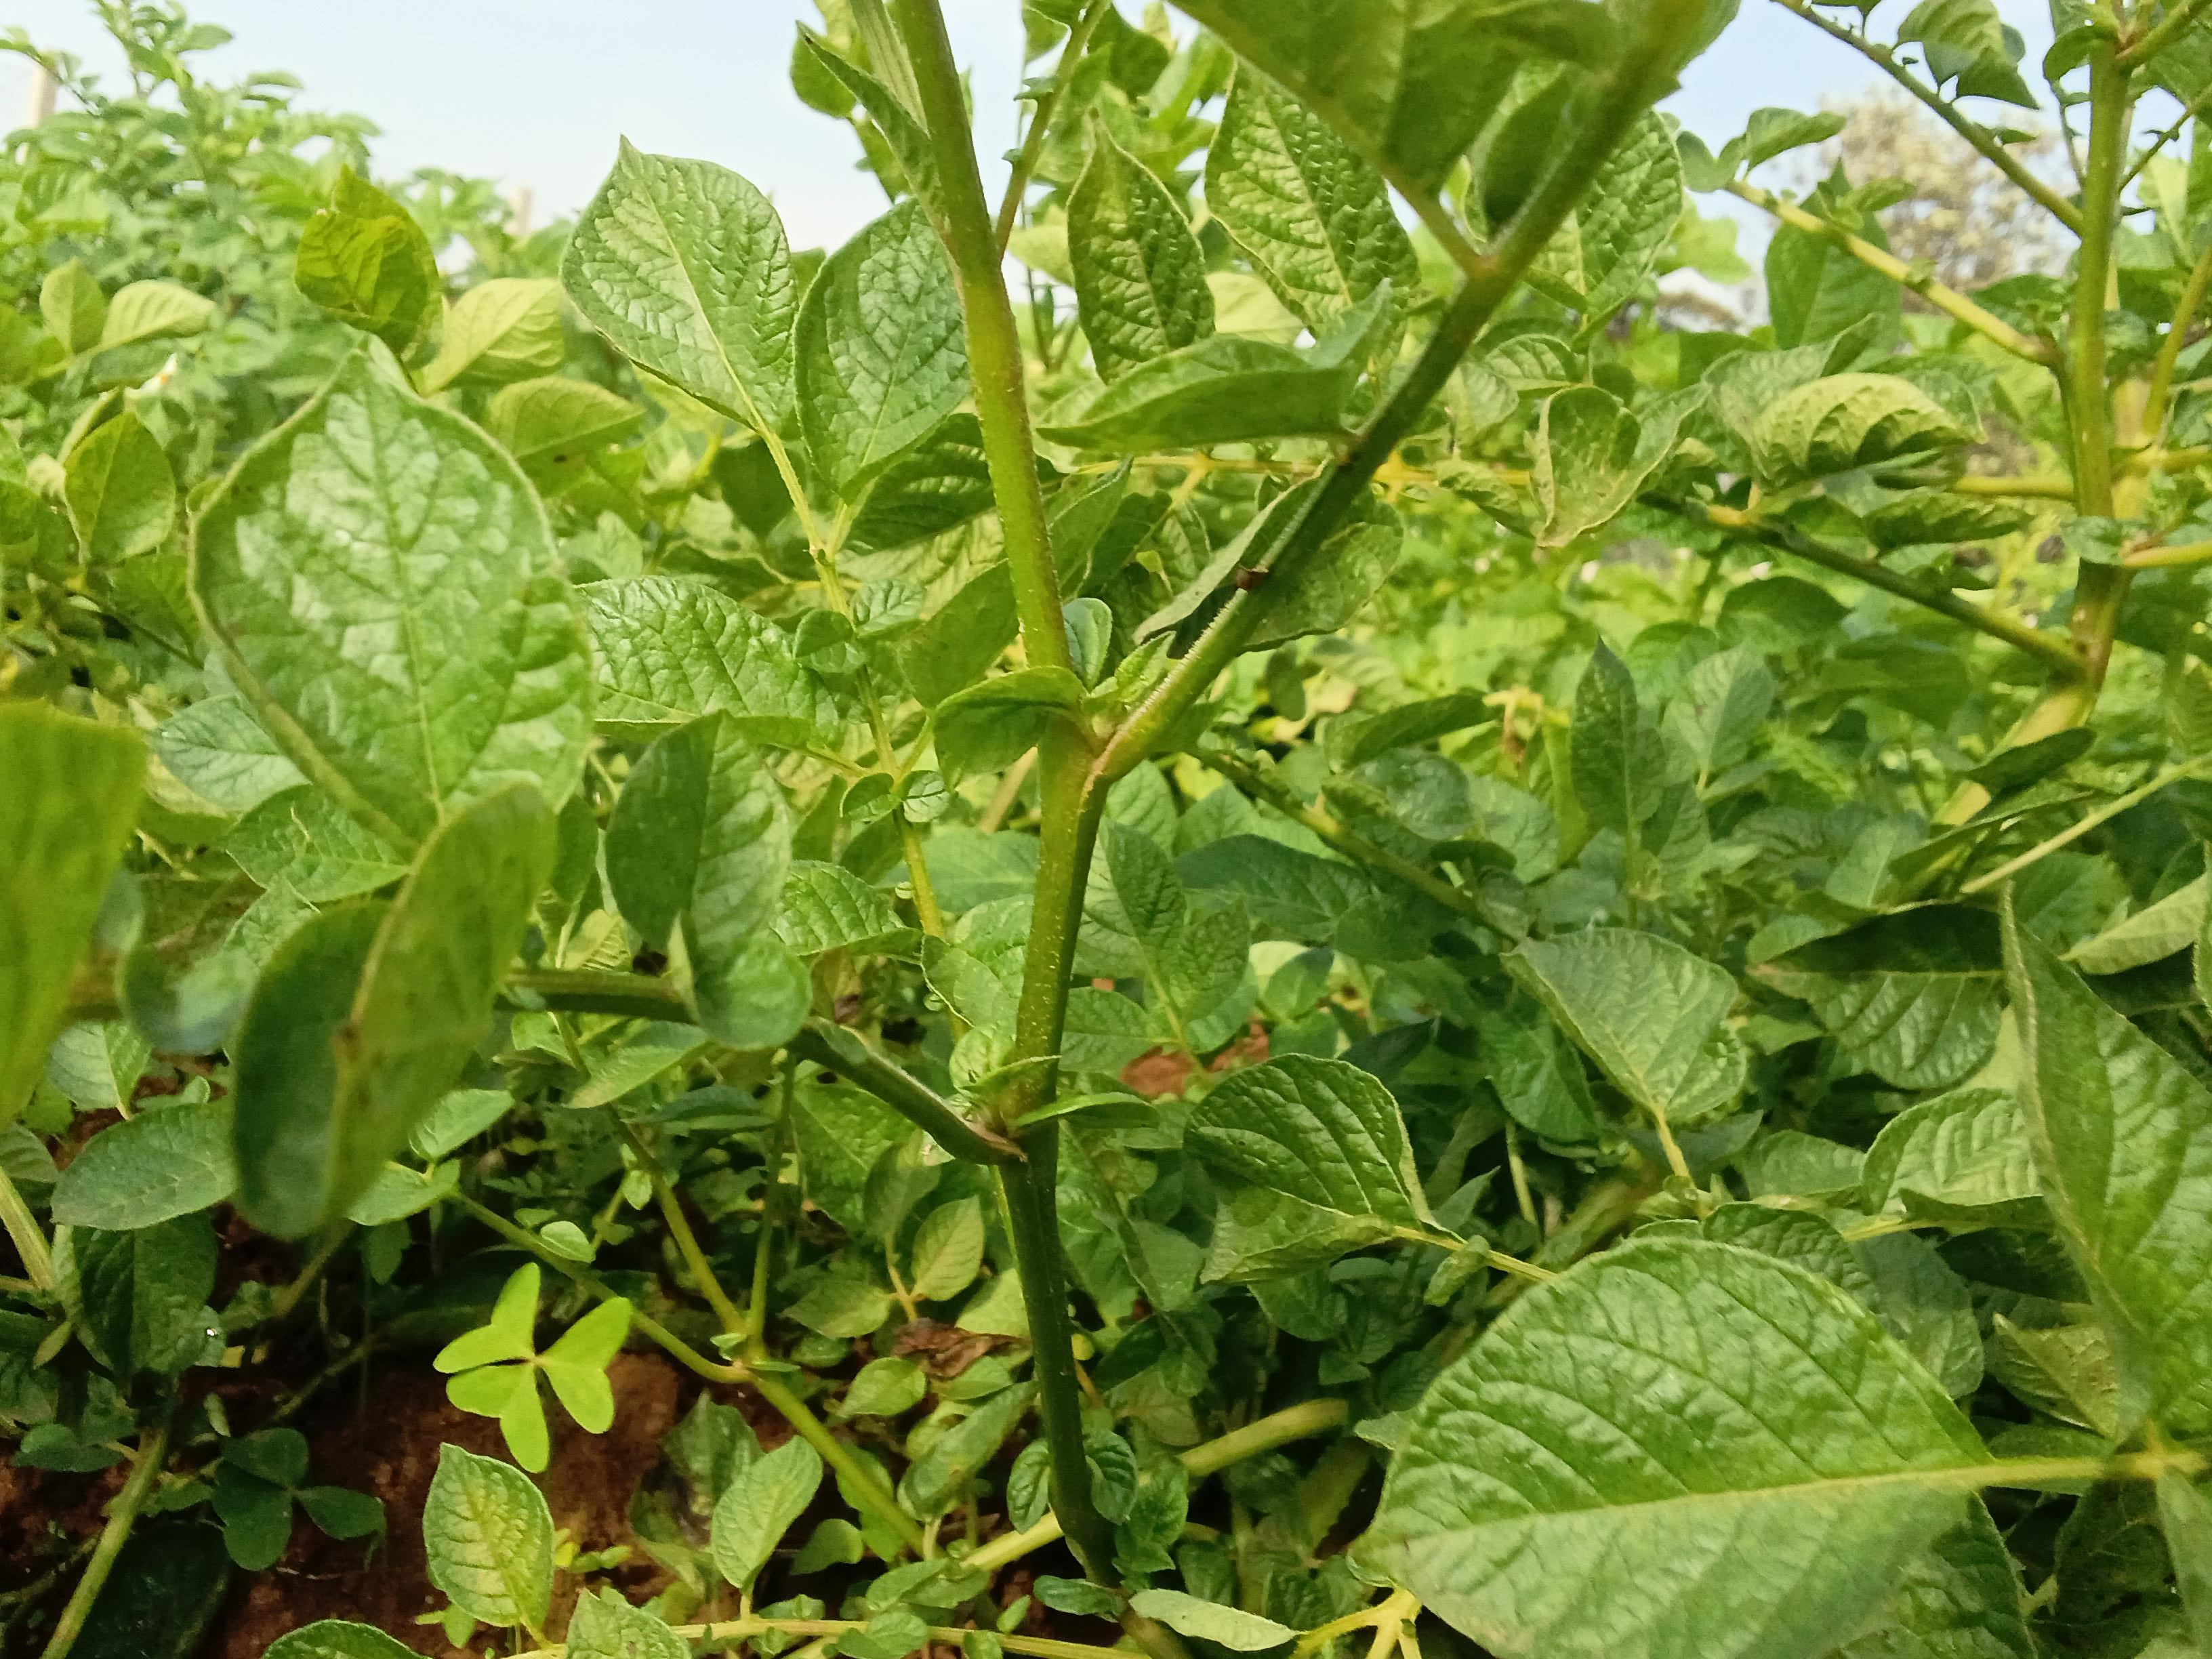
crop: potato
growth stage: vegetative
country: Kenya
